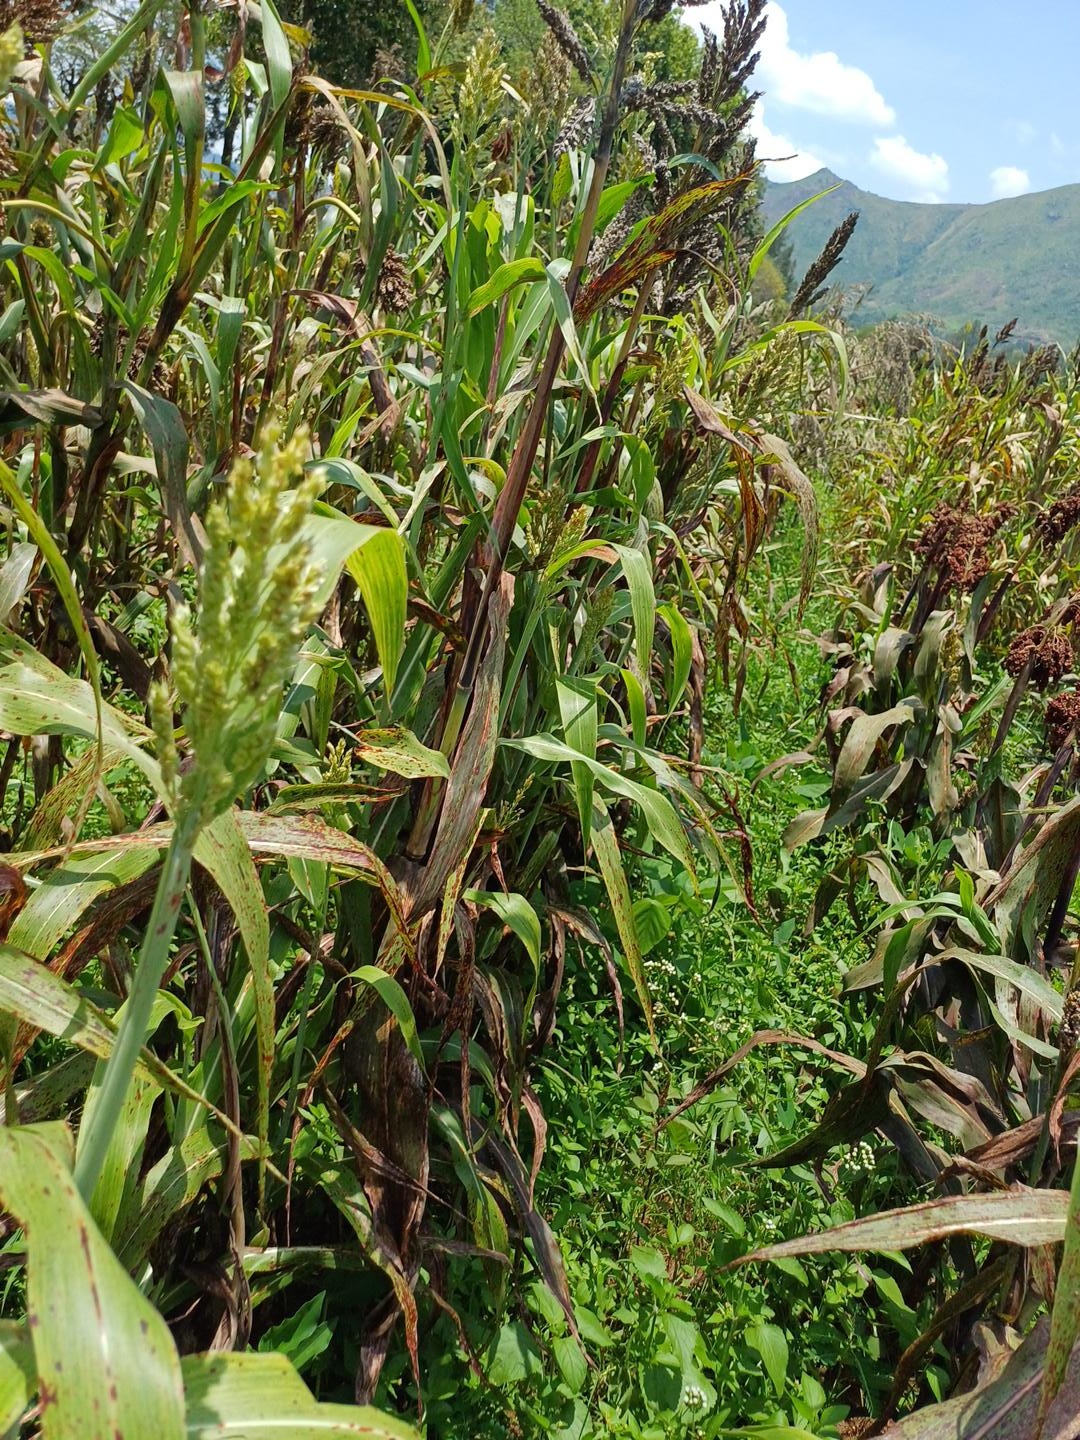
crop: sorghum
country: Kenya
